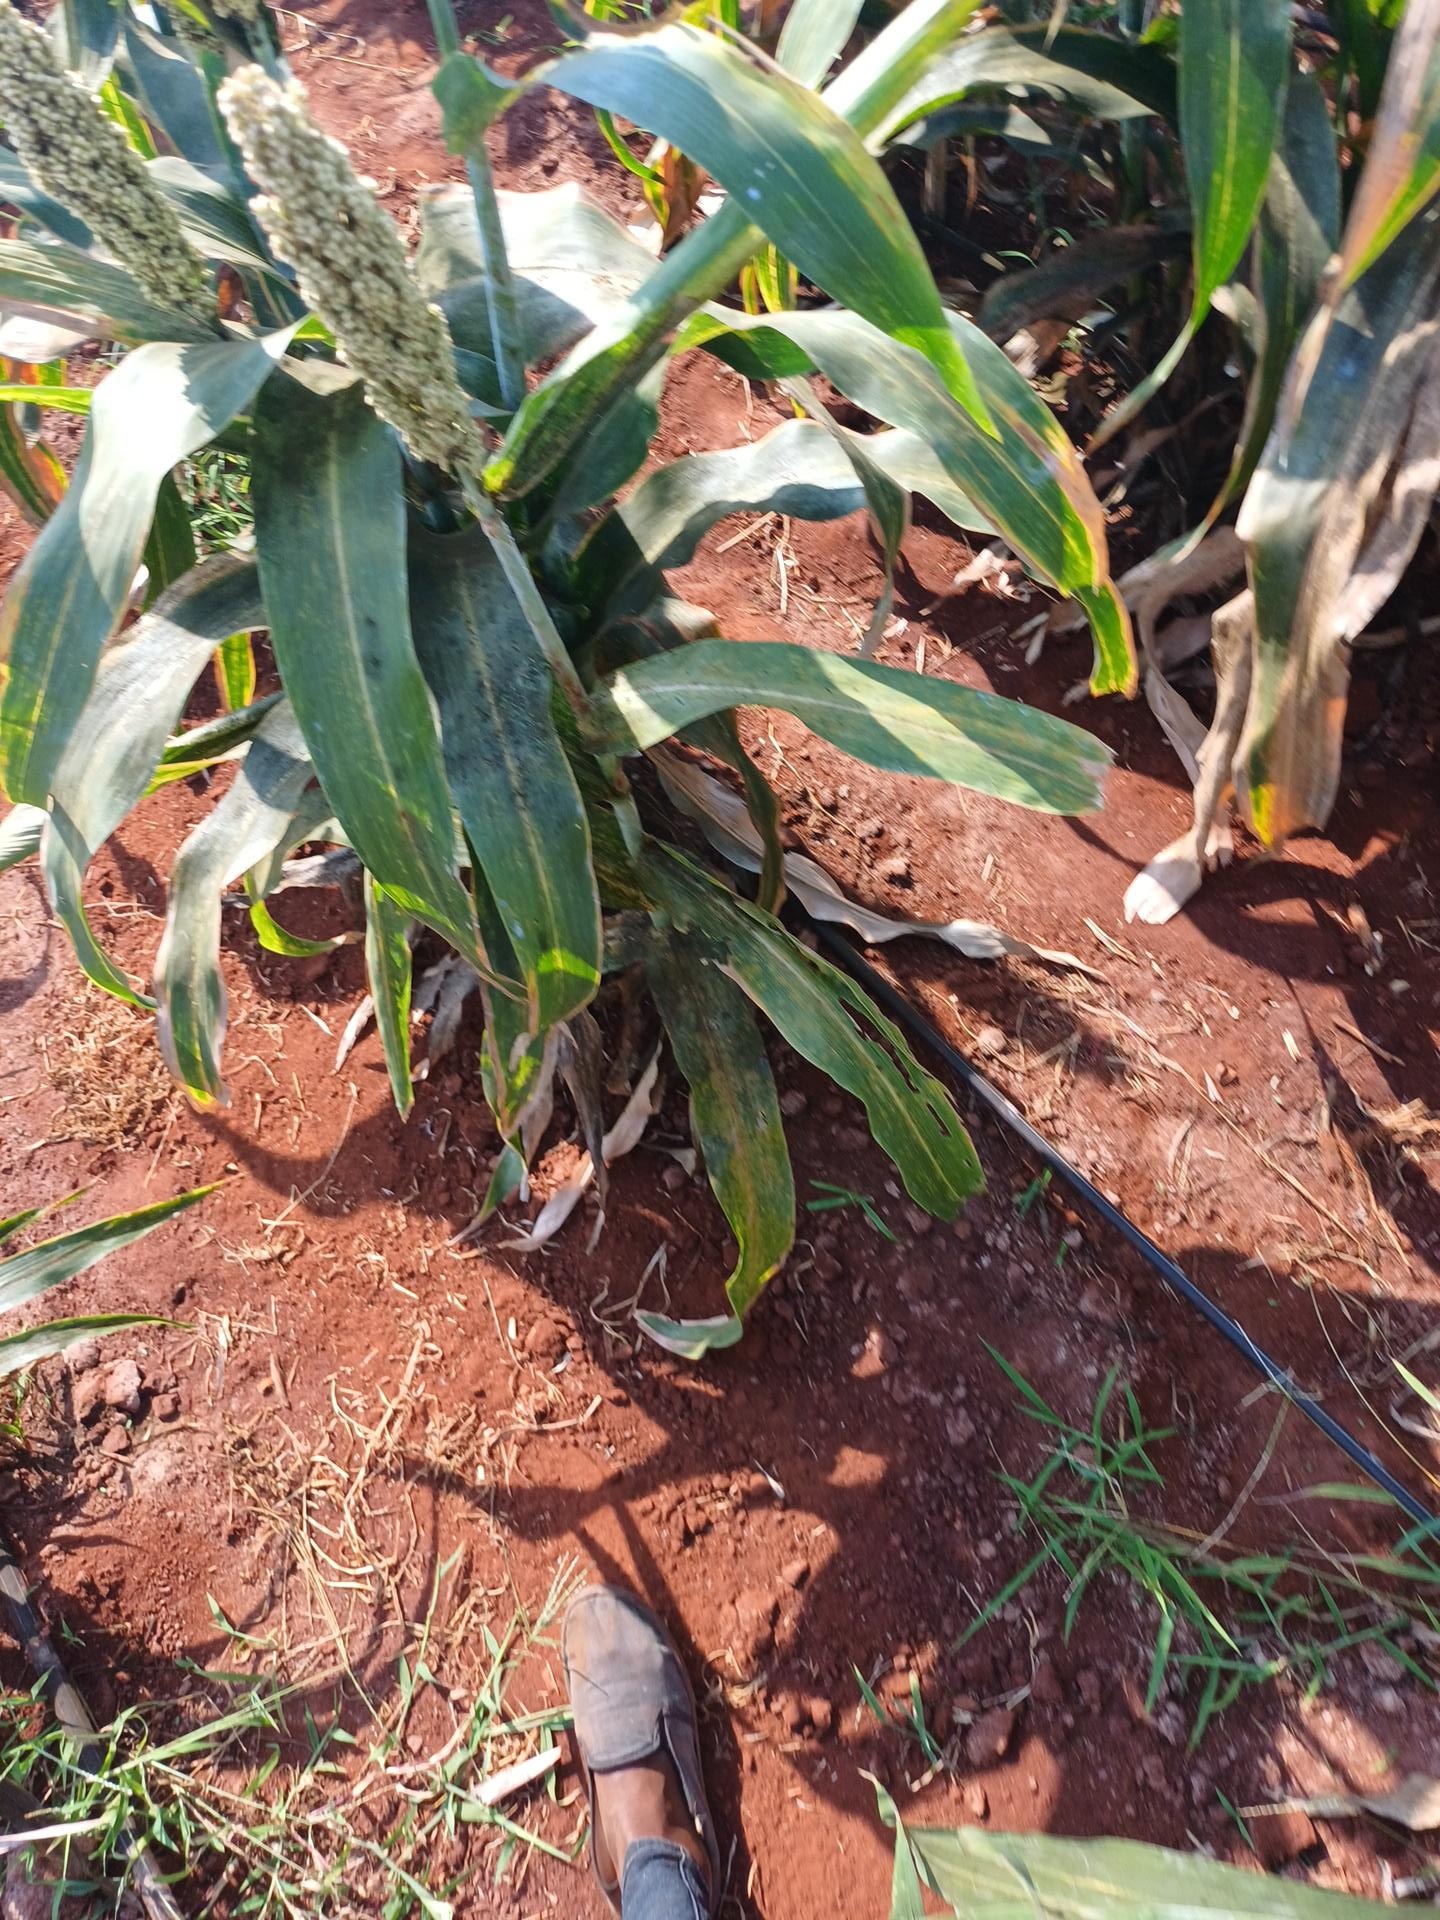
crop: sorghum
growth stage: maturity
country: Kenya
